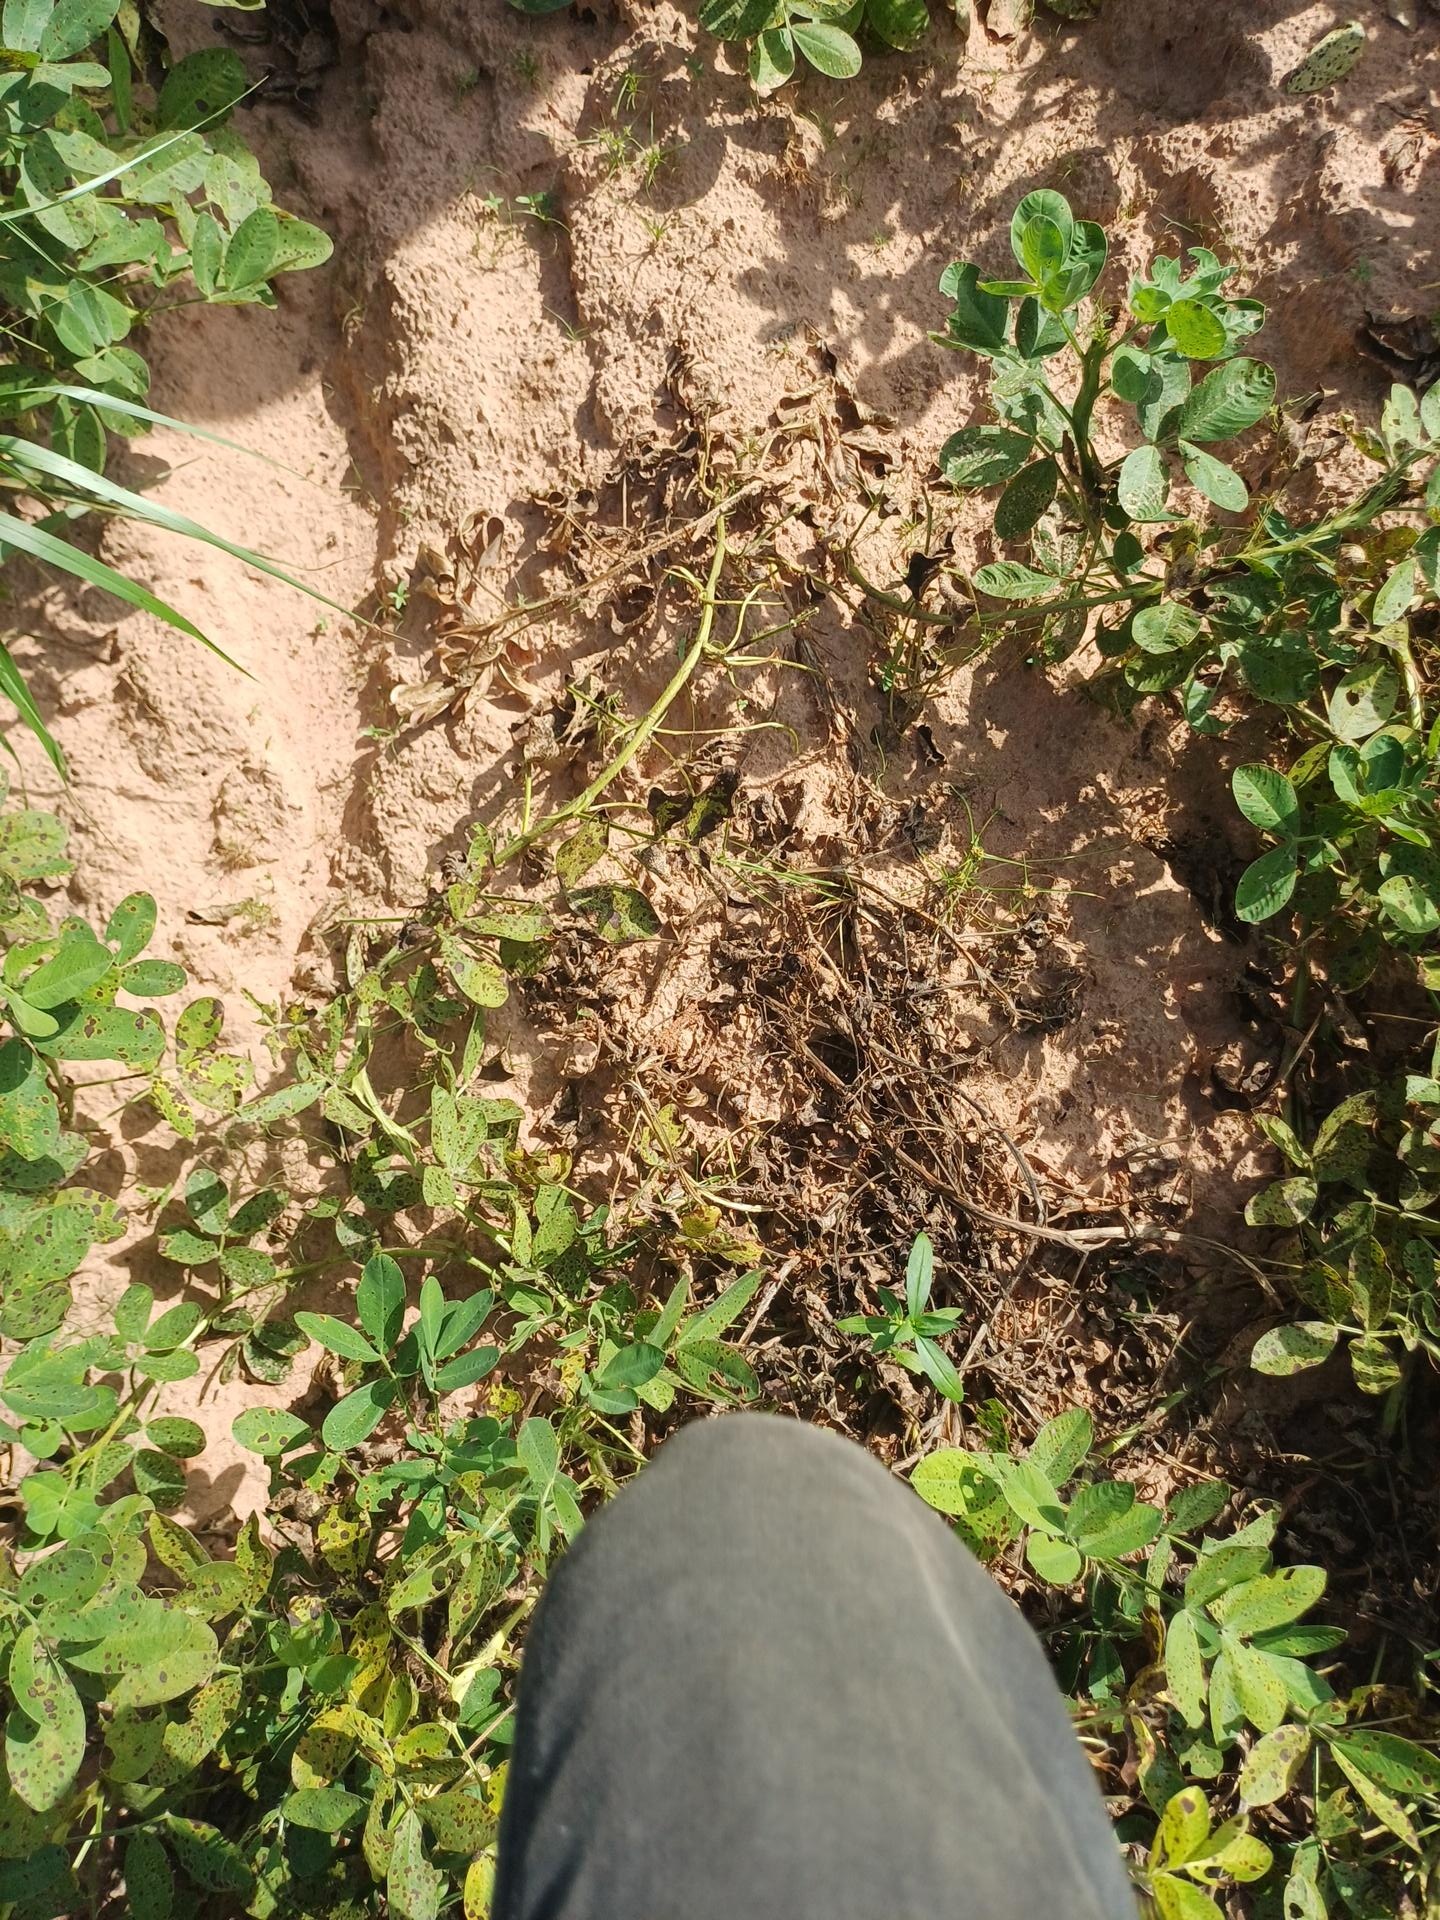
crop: groundnut
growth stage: flowering
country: Senegal
